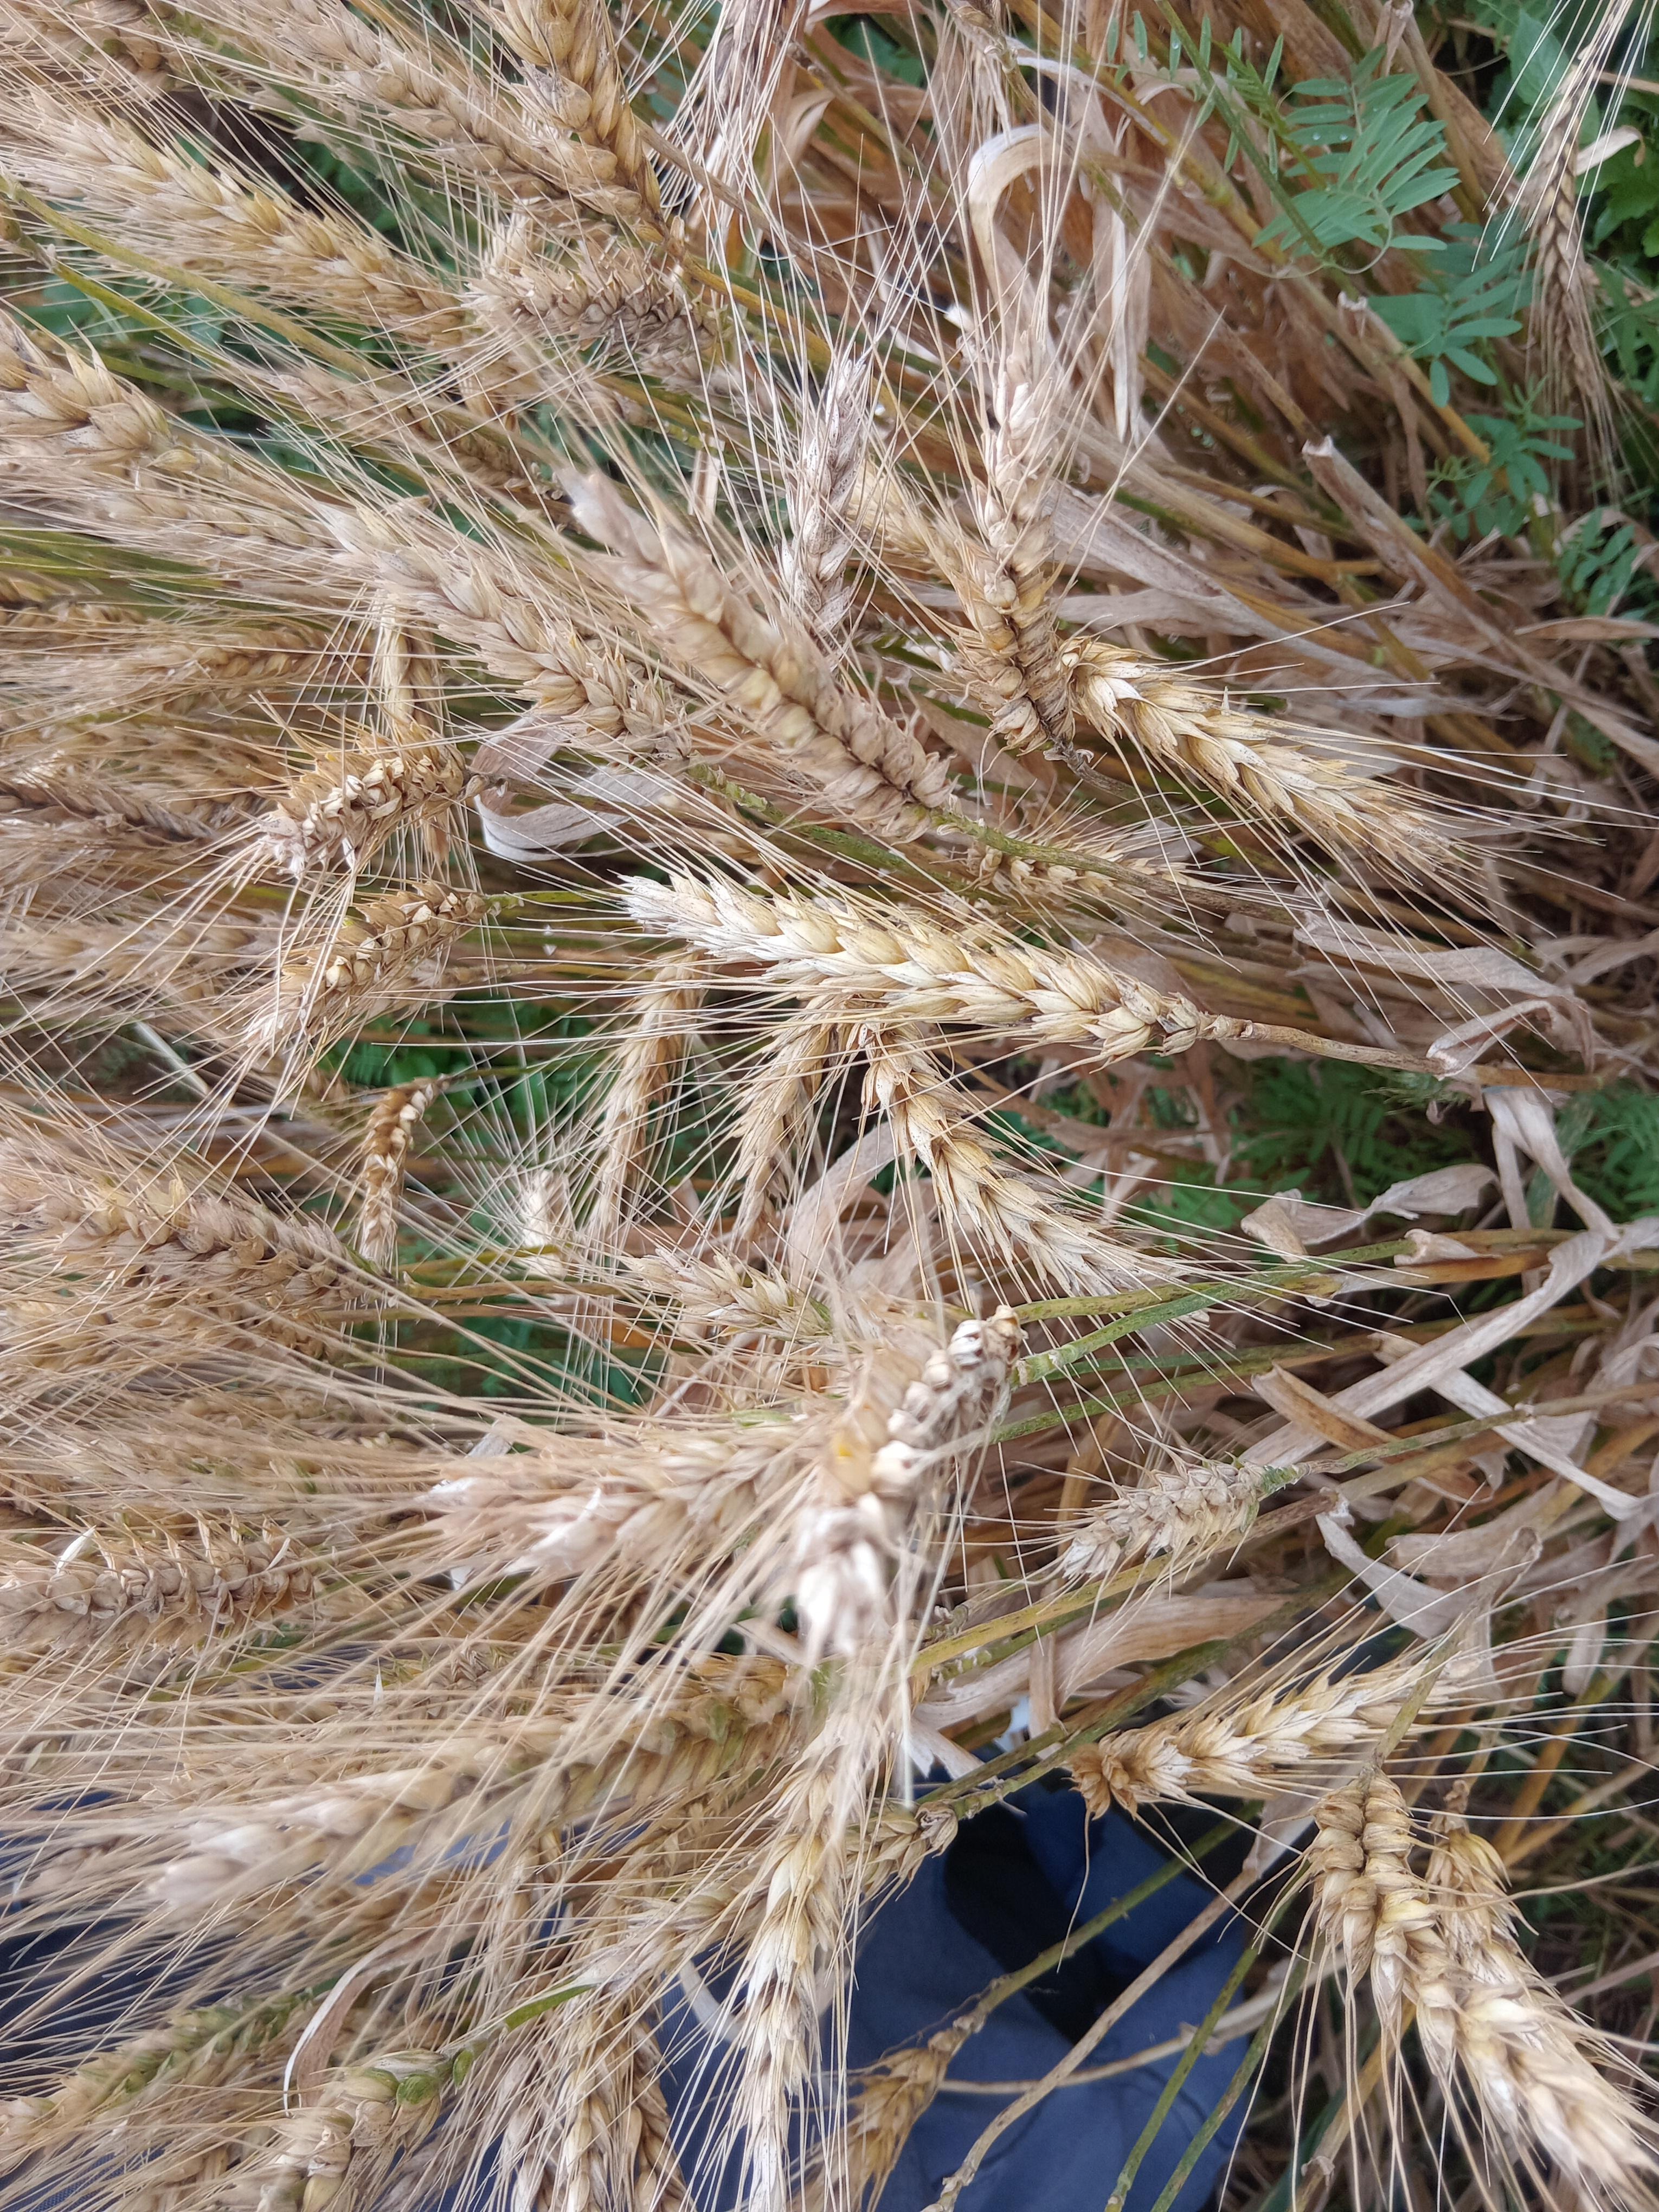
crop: wheat
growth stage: maturity
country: Kenya
